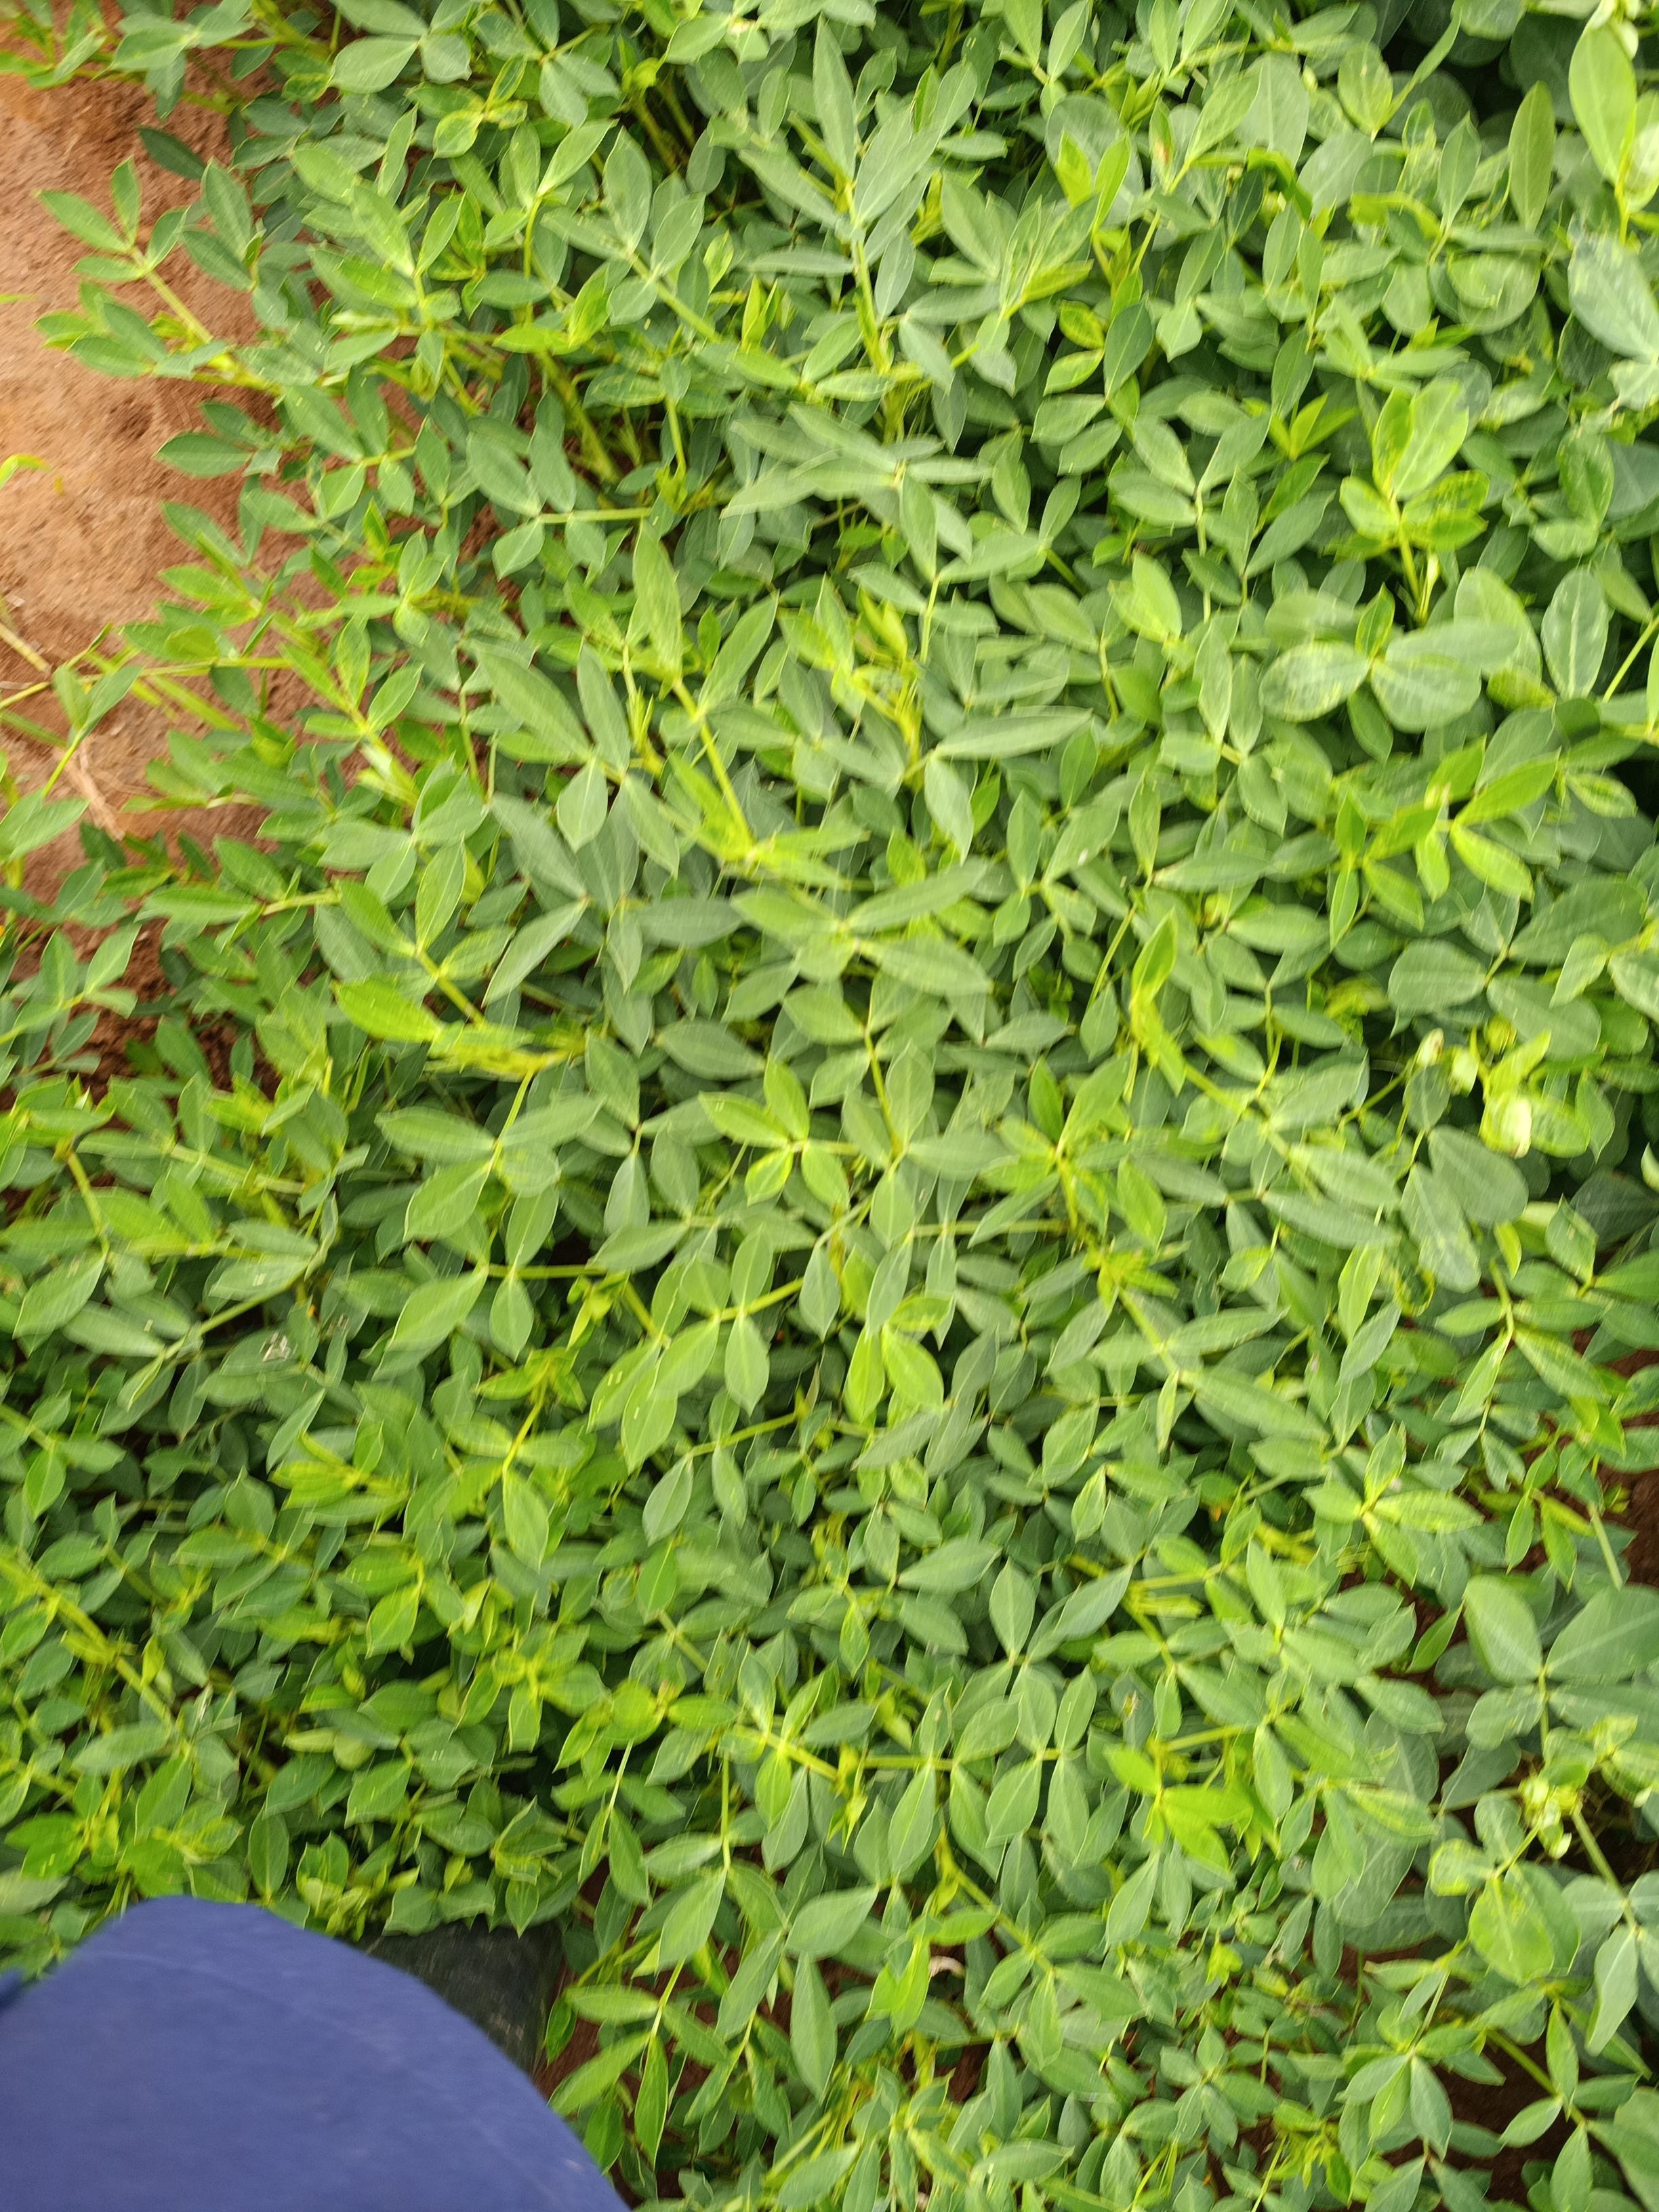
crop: groundnut
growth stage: pegging
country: Kenya
